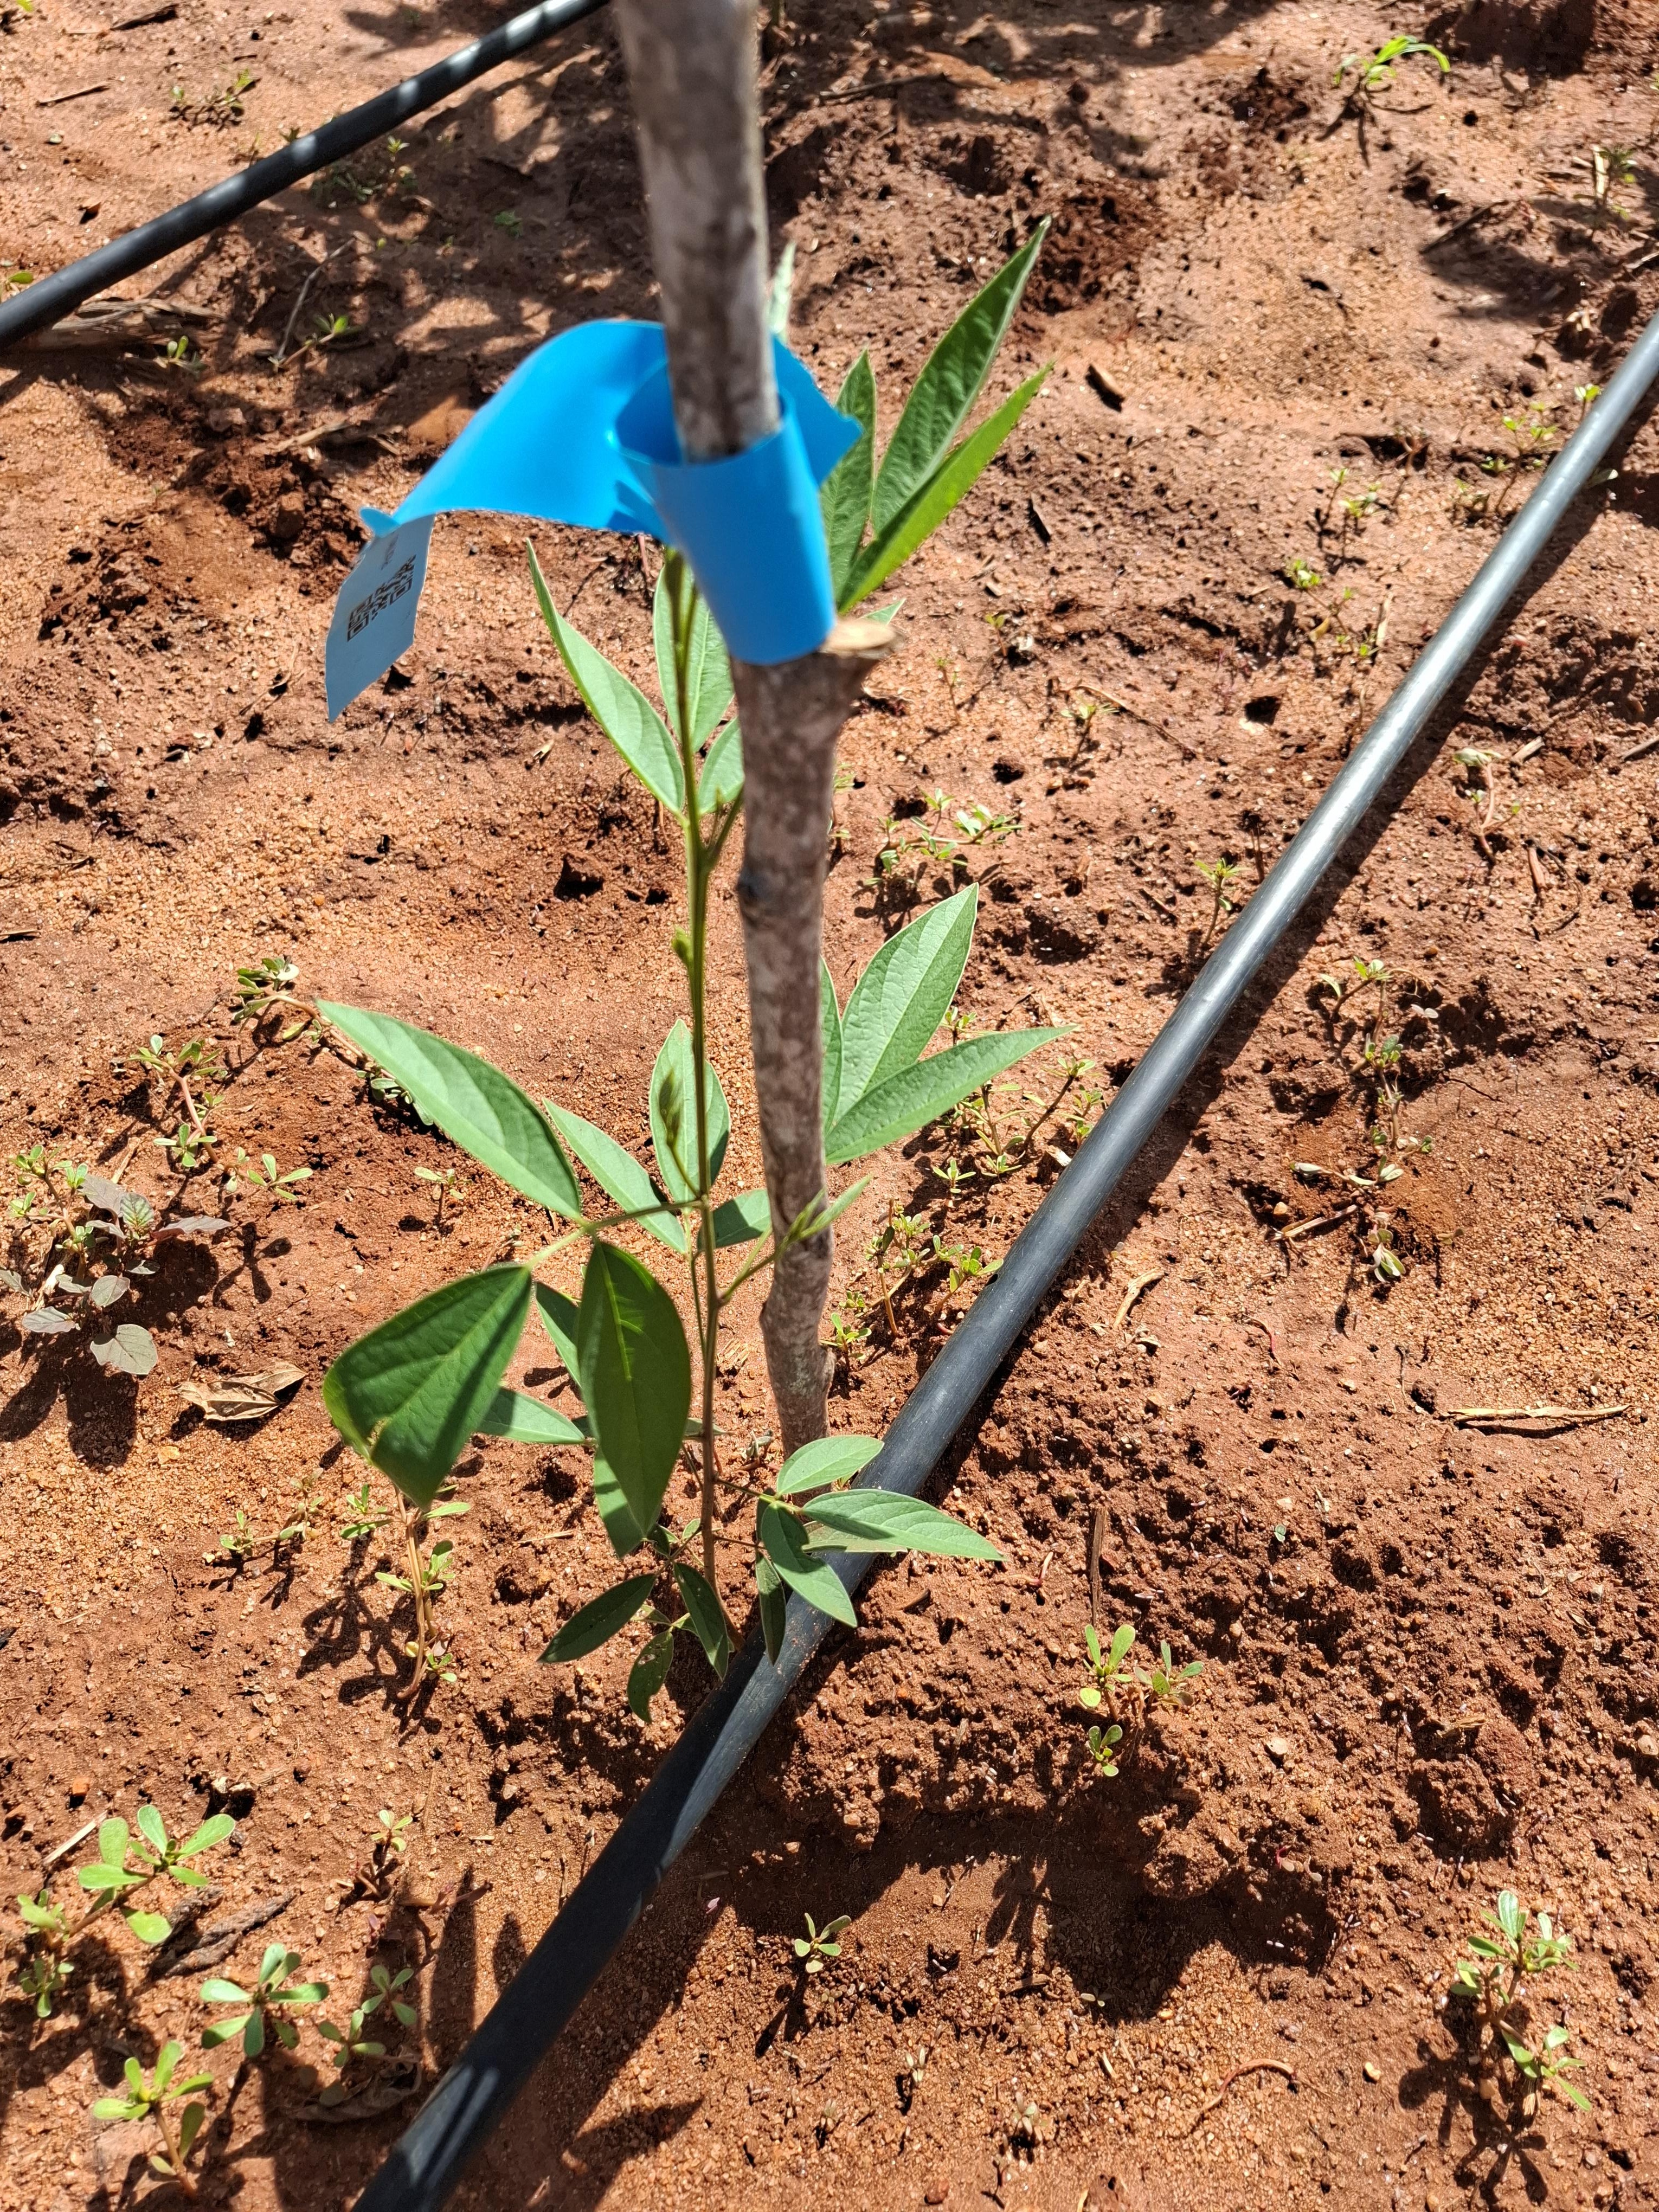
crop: pigeonpea
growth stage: vegetative
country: Kenya
